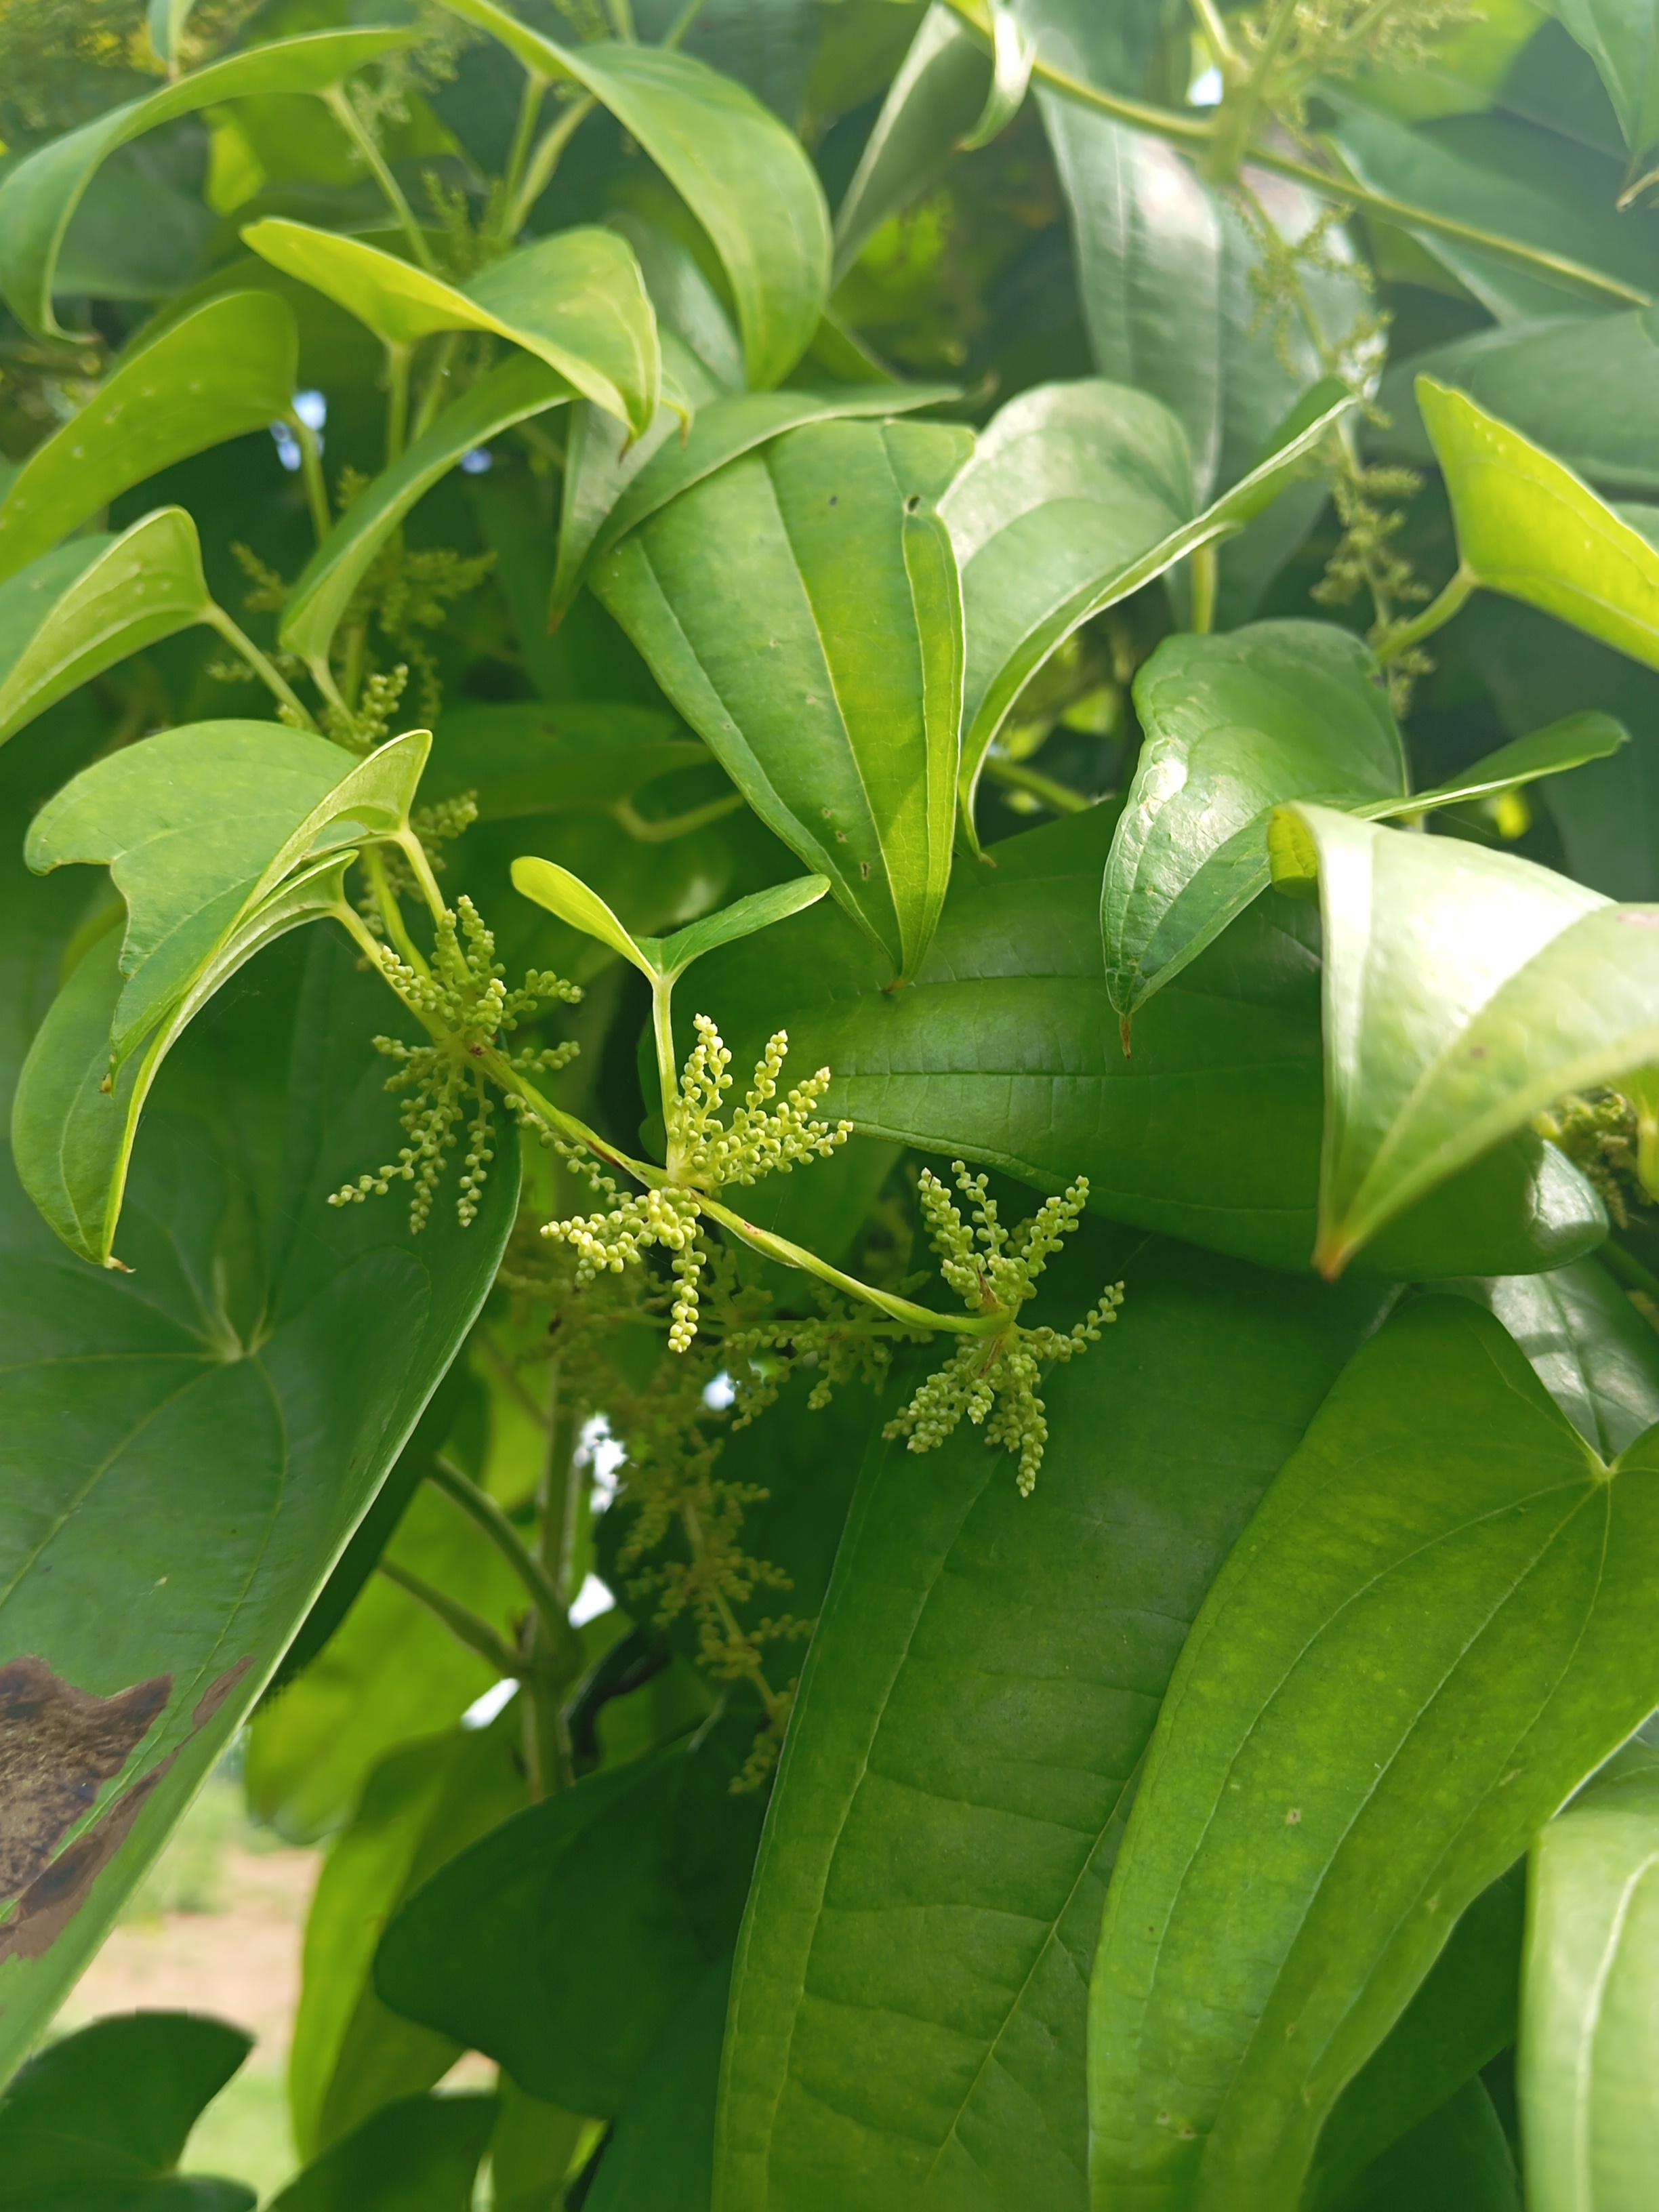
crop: yam
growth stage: flowering
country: Nigeria
